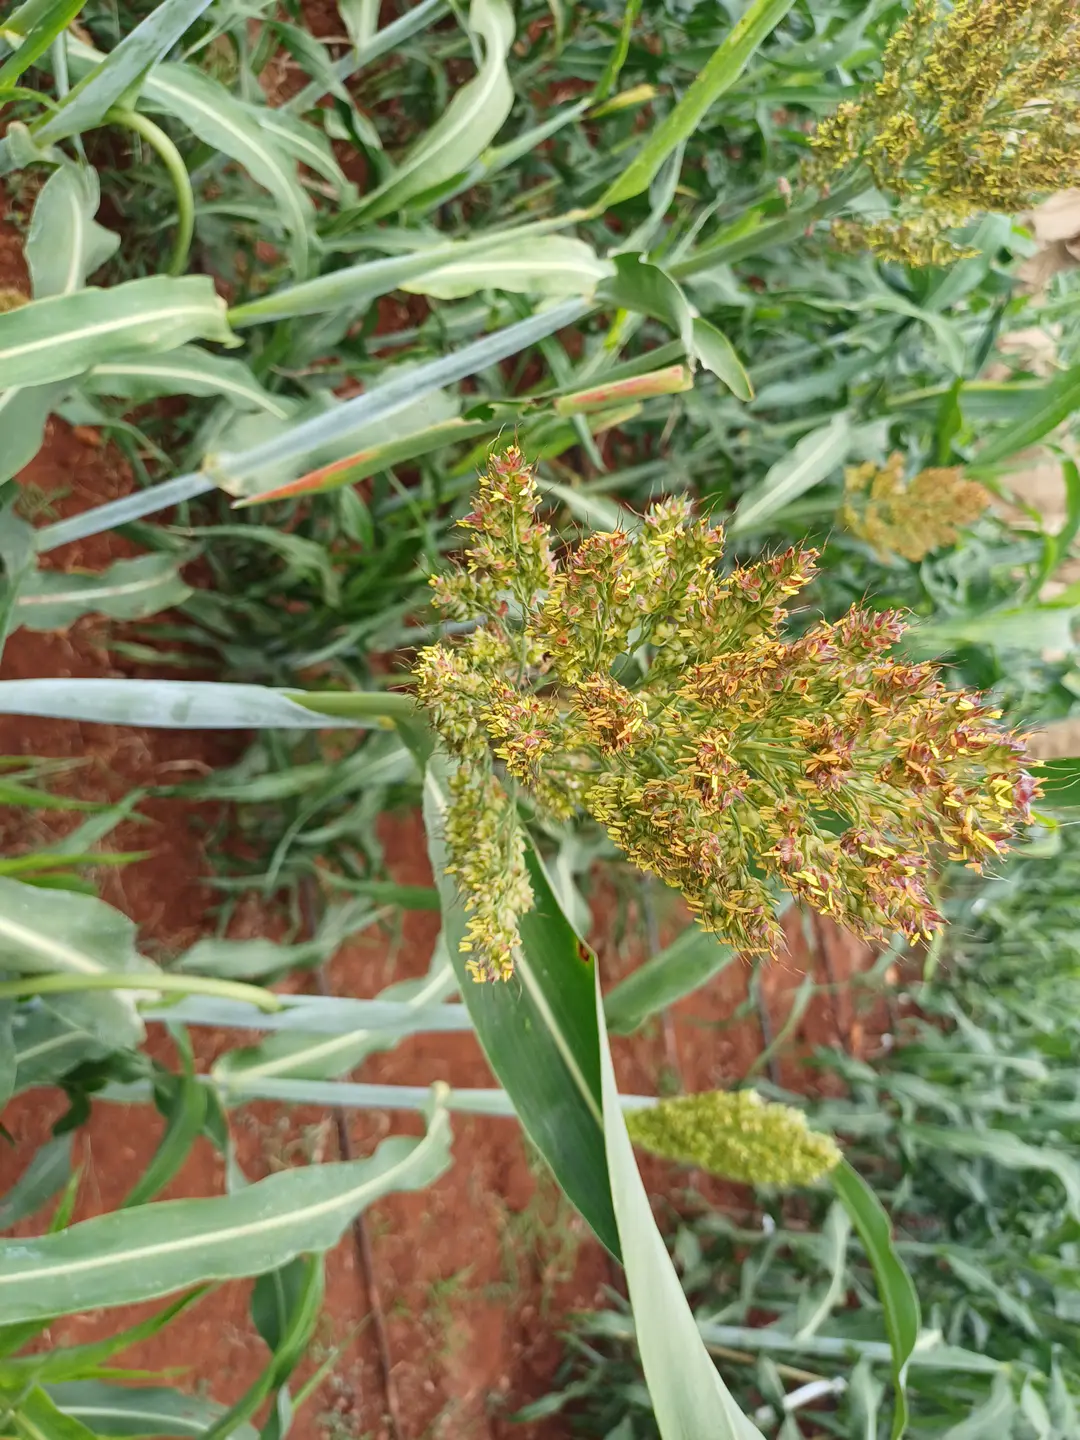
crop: sorghum
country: Kenya
